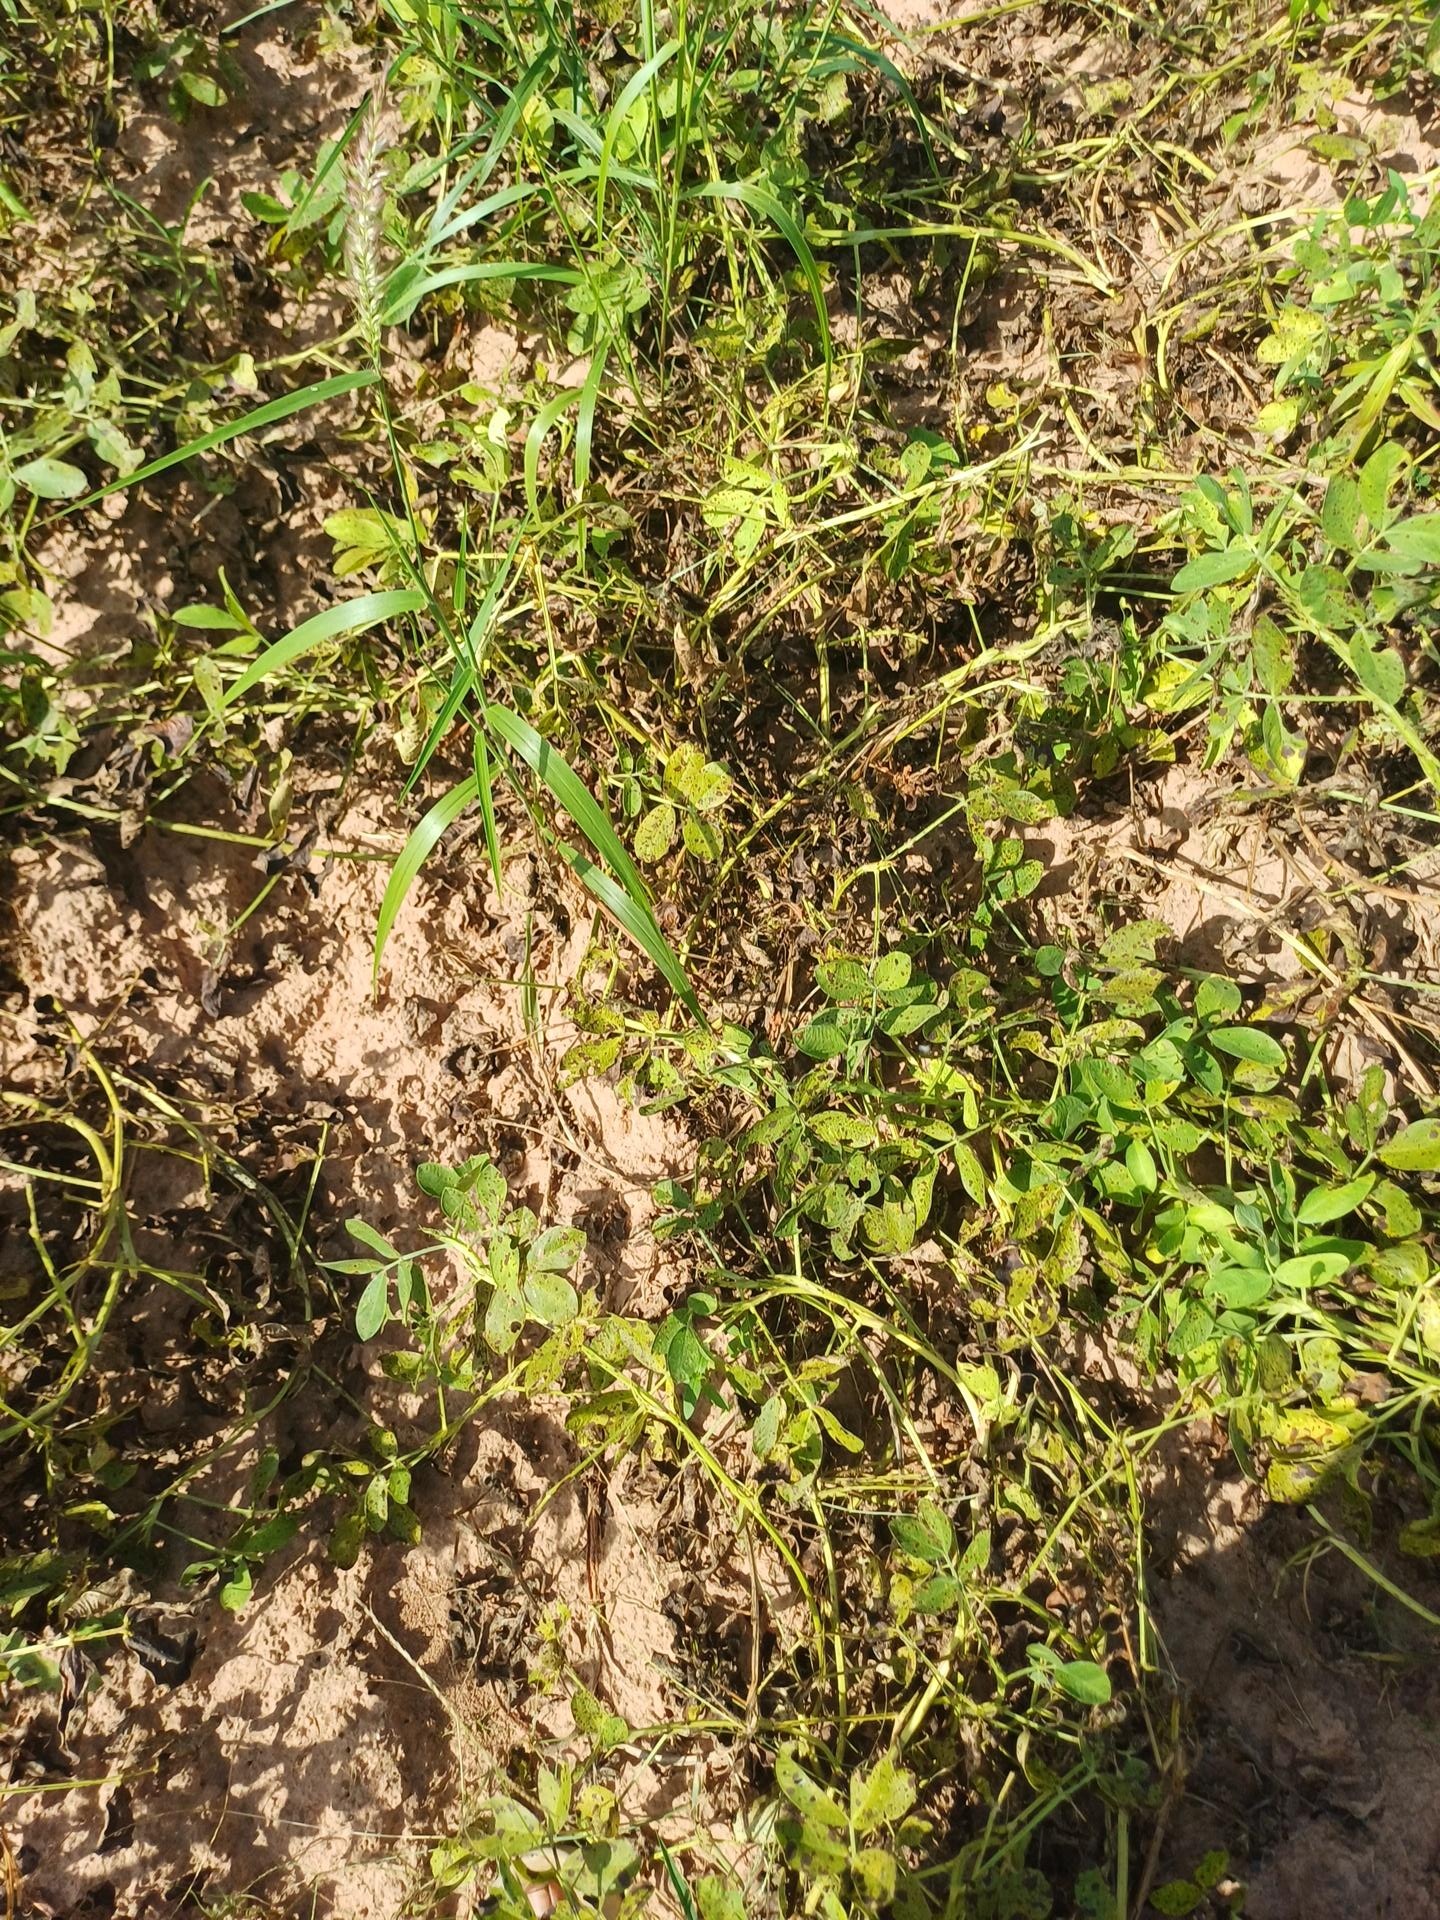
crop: groundnut
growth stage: flowering
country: Senegal
